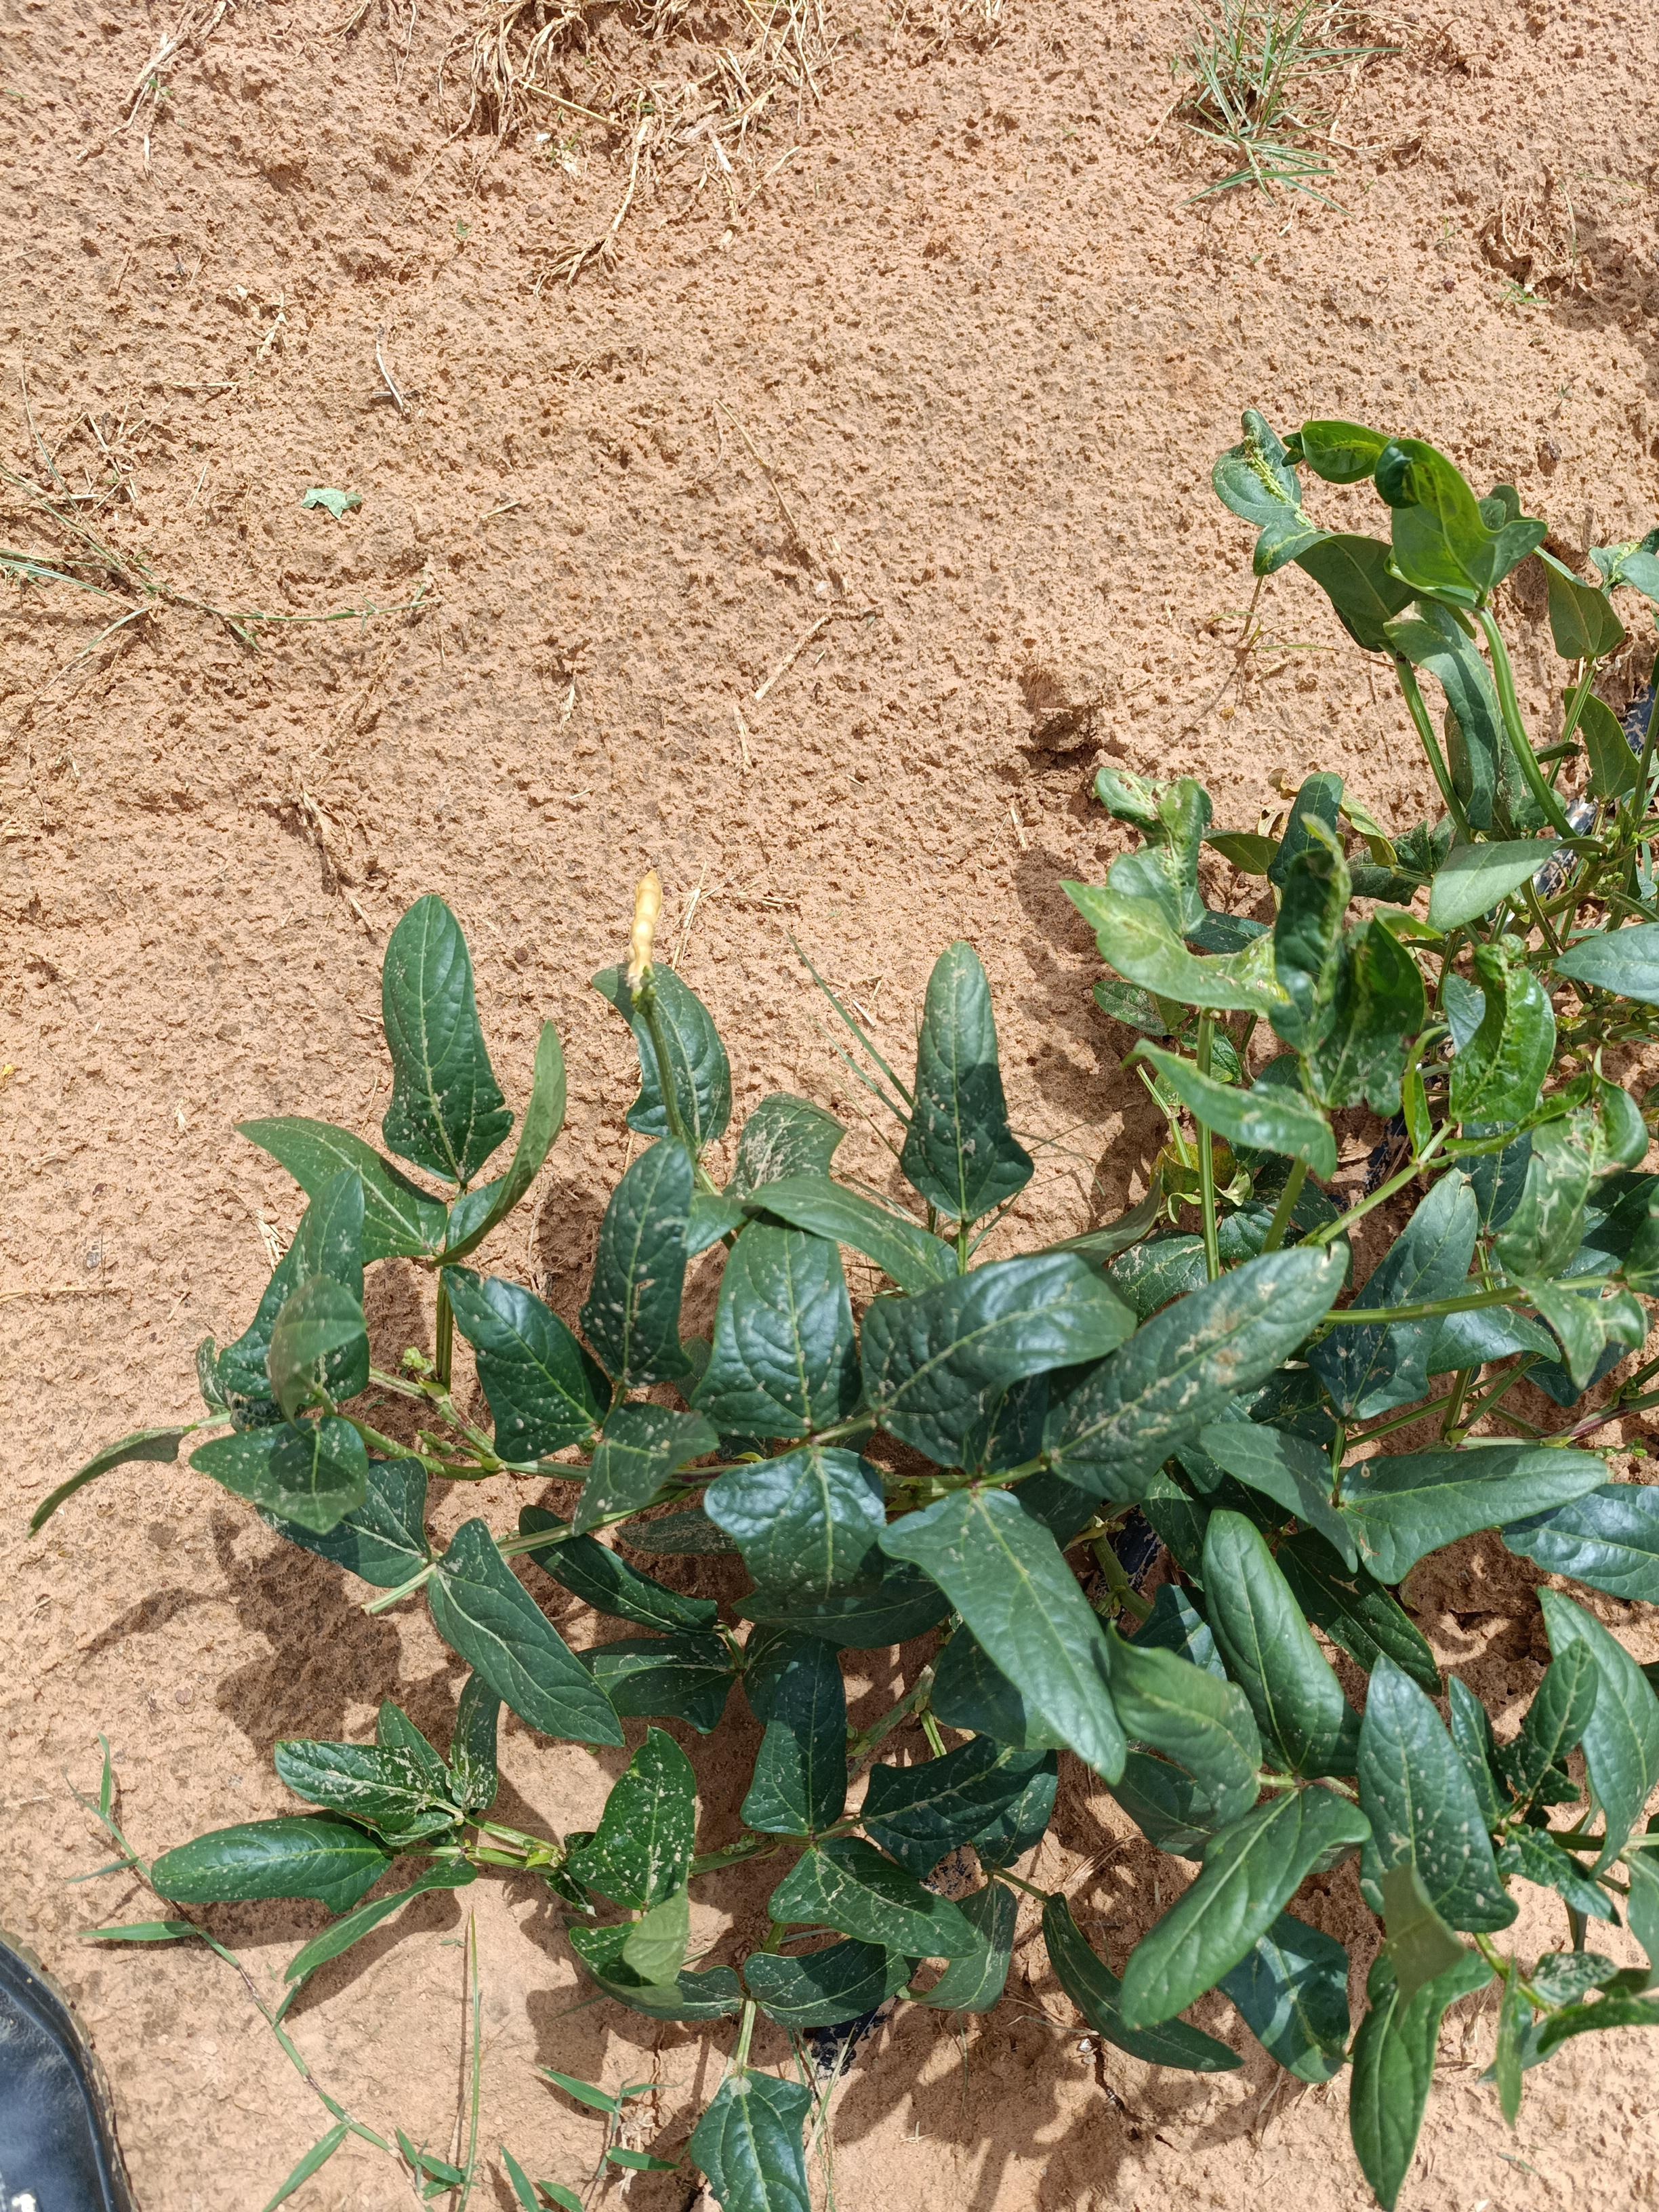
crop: cowpea
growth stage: flowering
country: Nigeria
